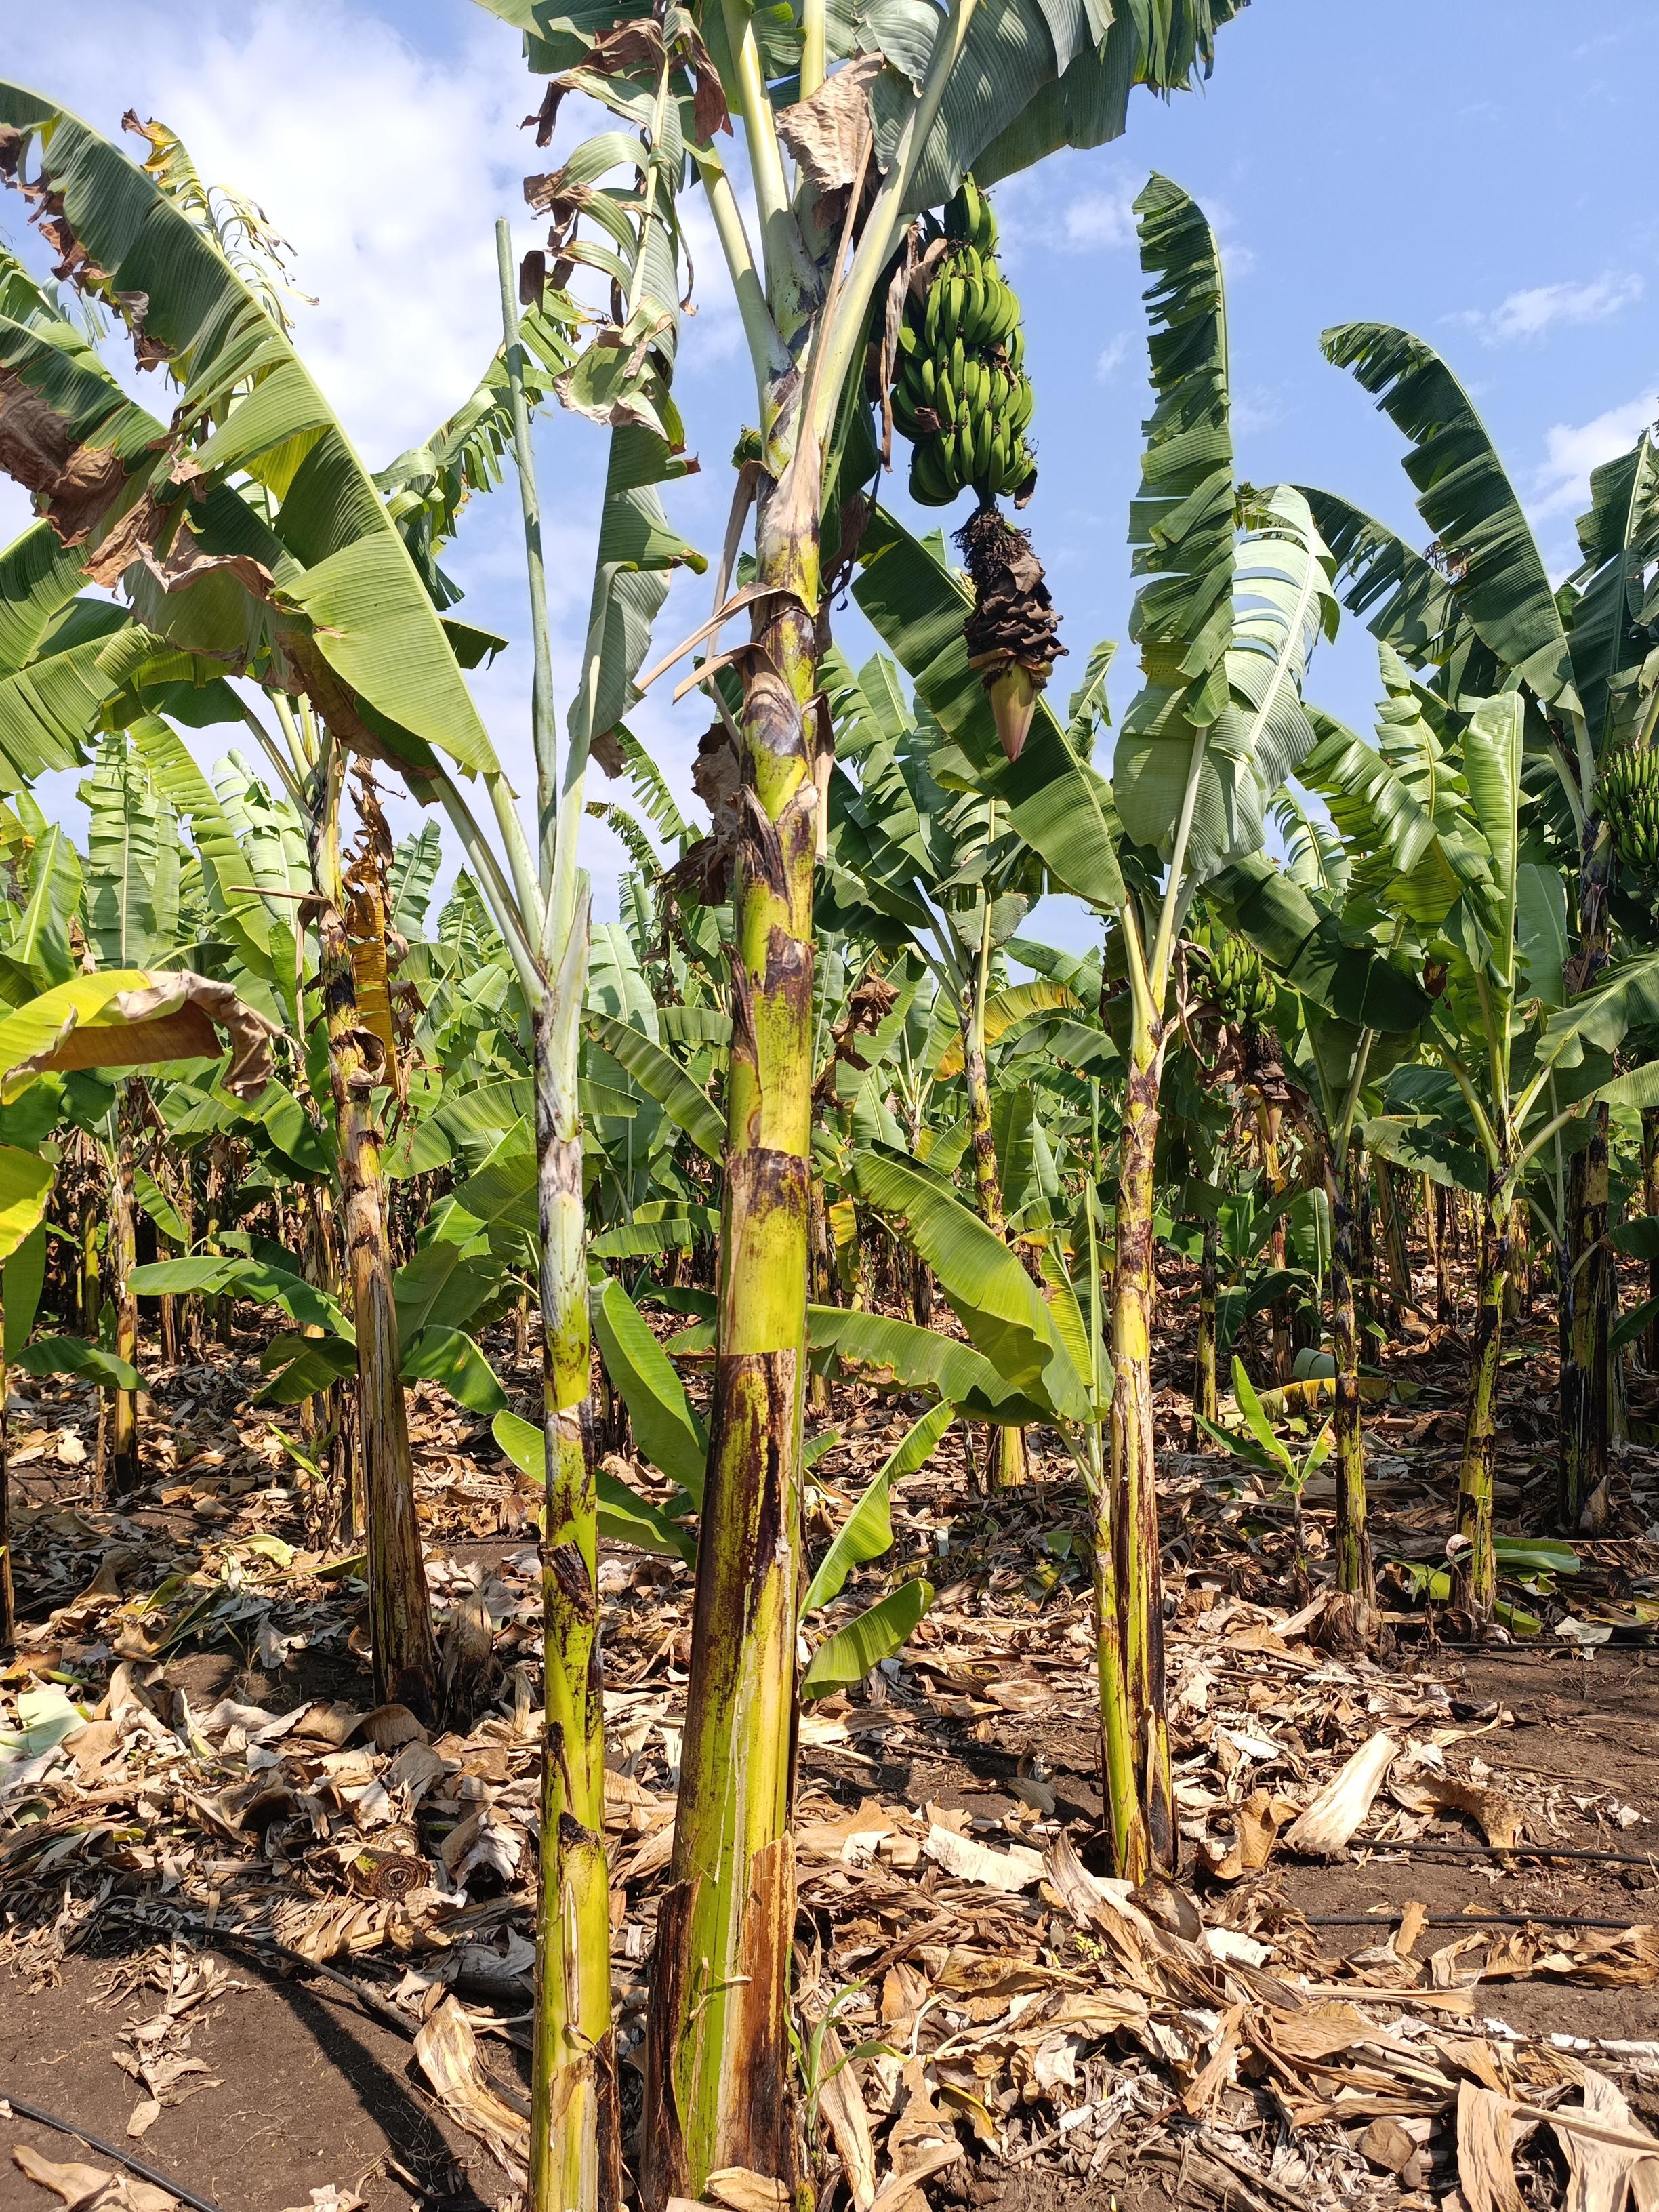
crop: banana
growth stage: development fruit
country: Tanzania
